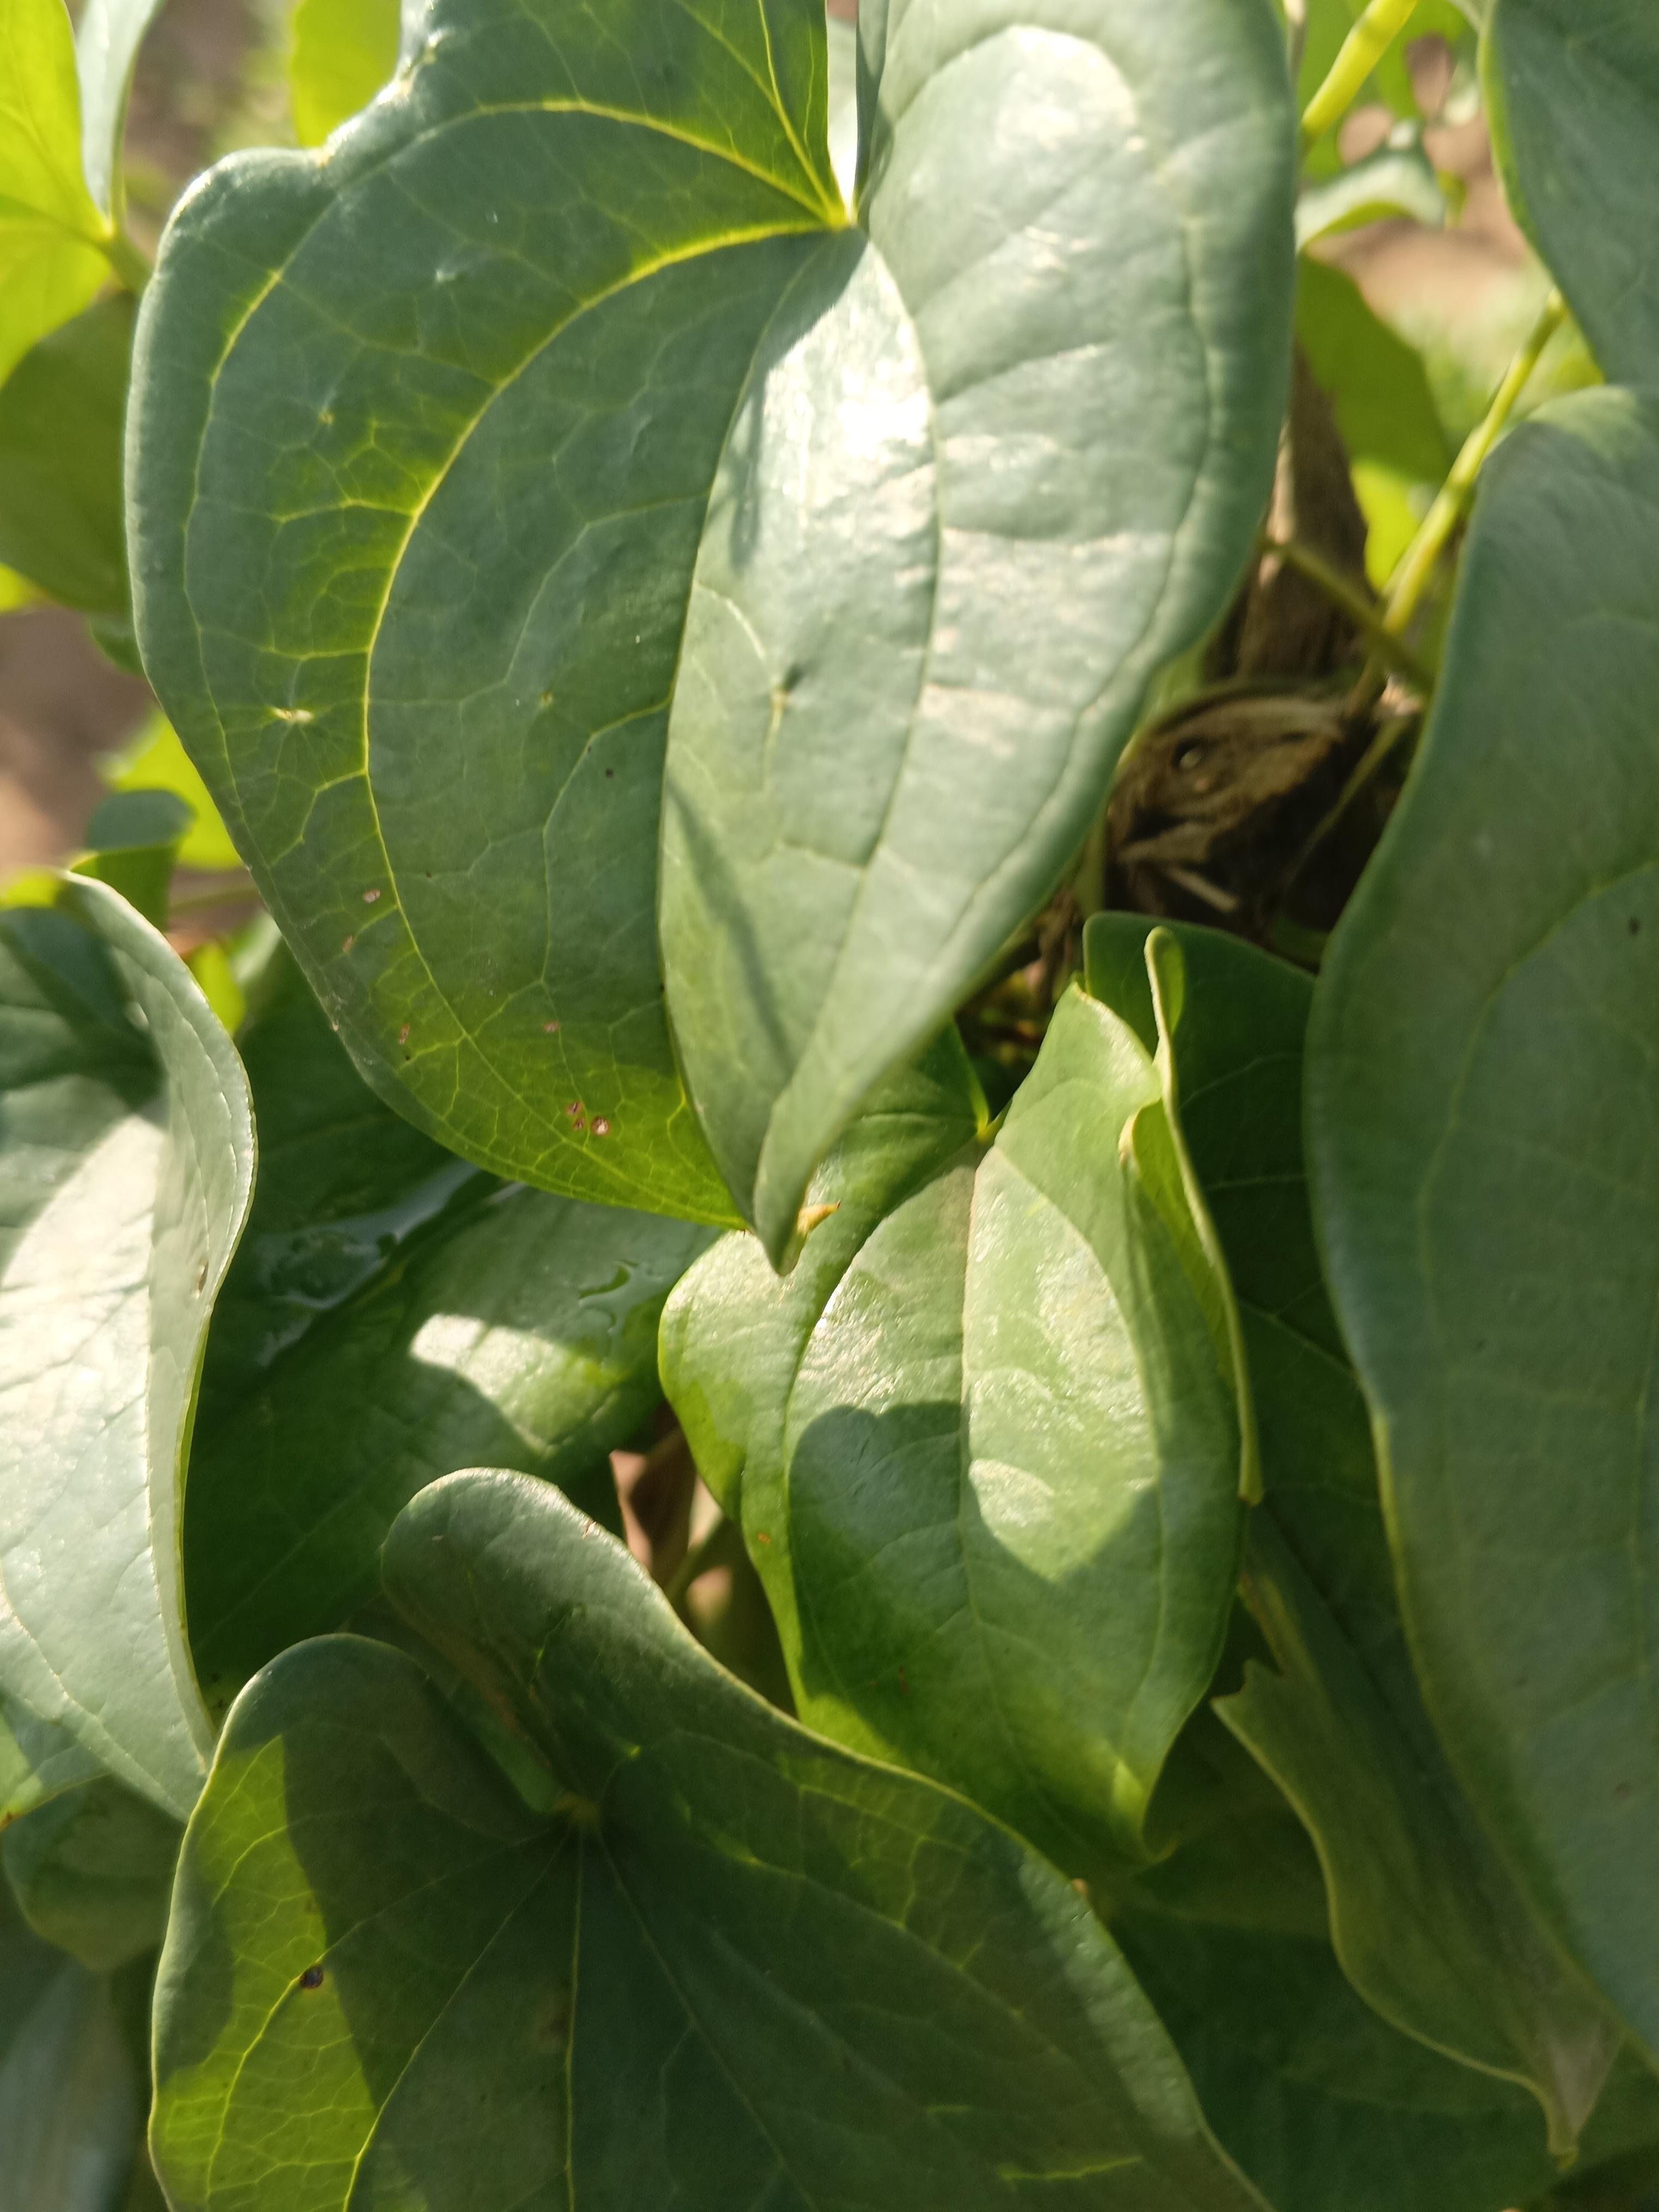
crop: yam
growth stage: vegetative
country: Nigeria
